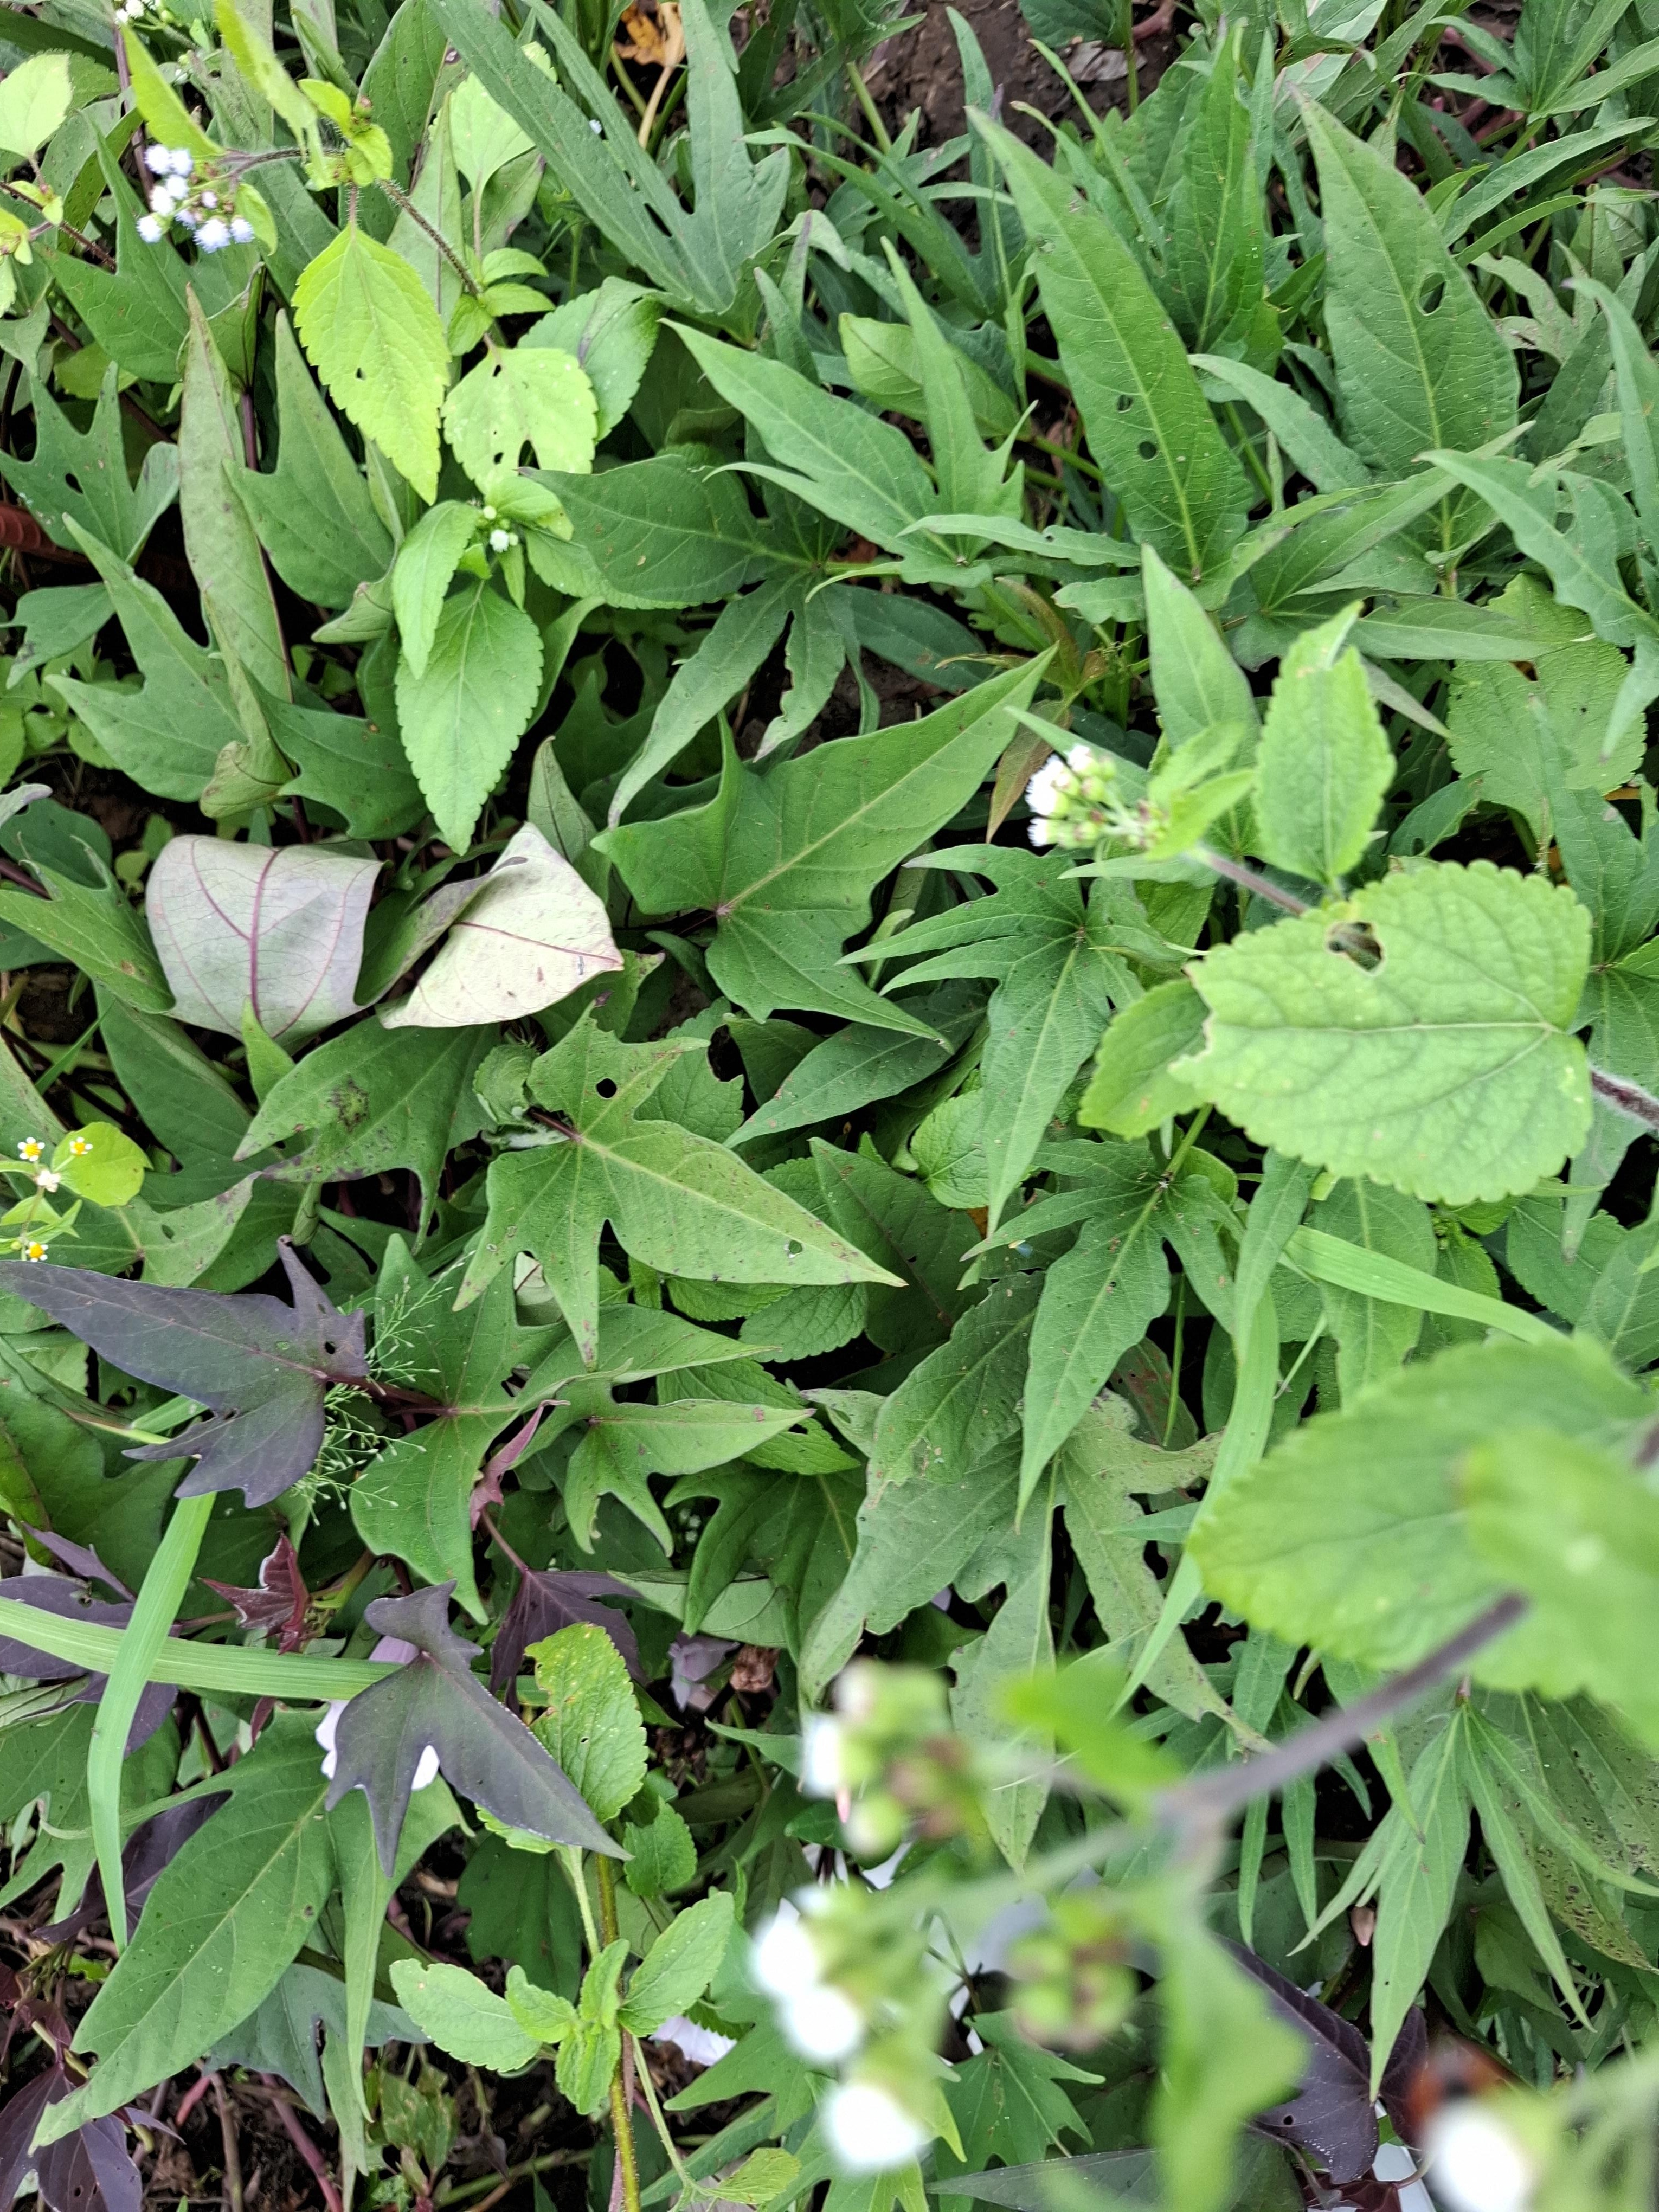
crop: sorghum
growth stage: harvest maturity
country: Tanzania
